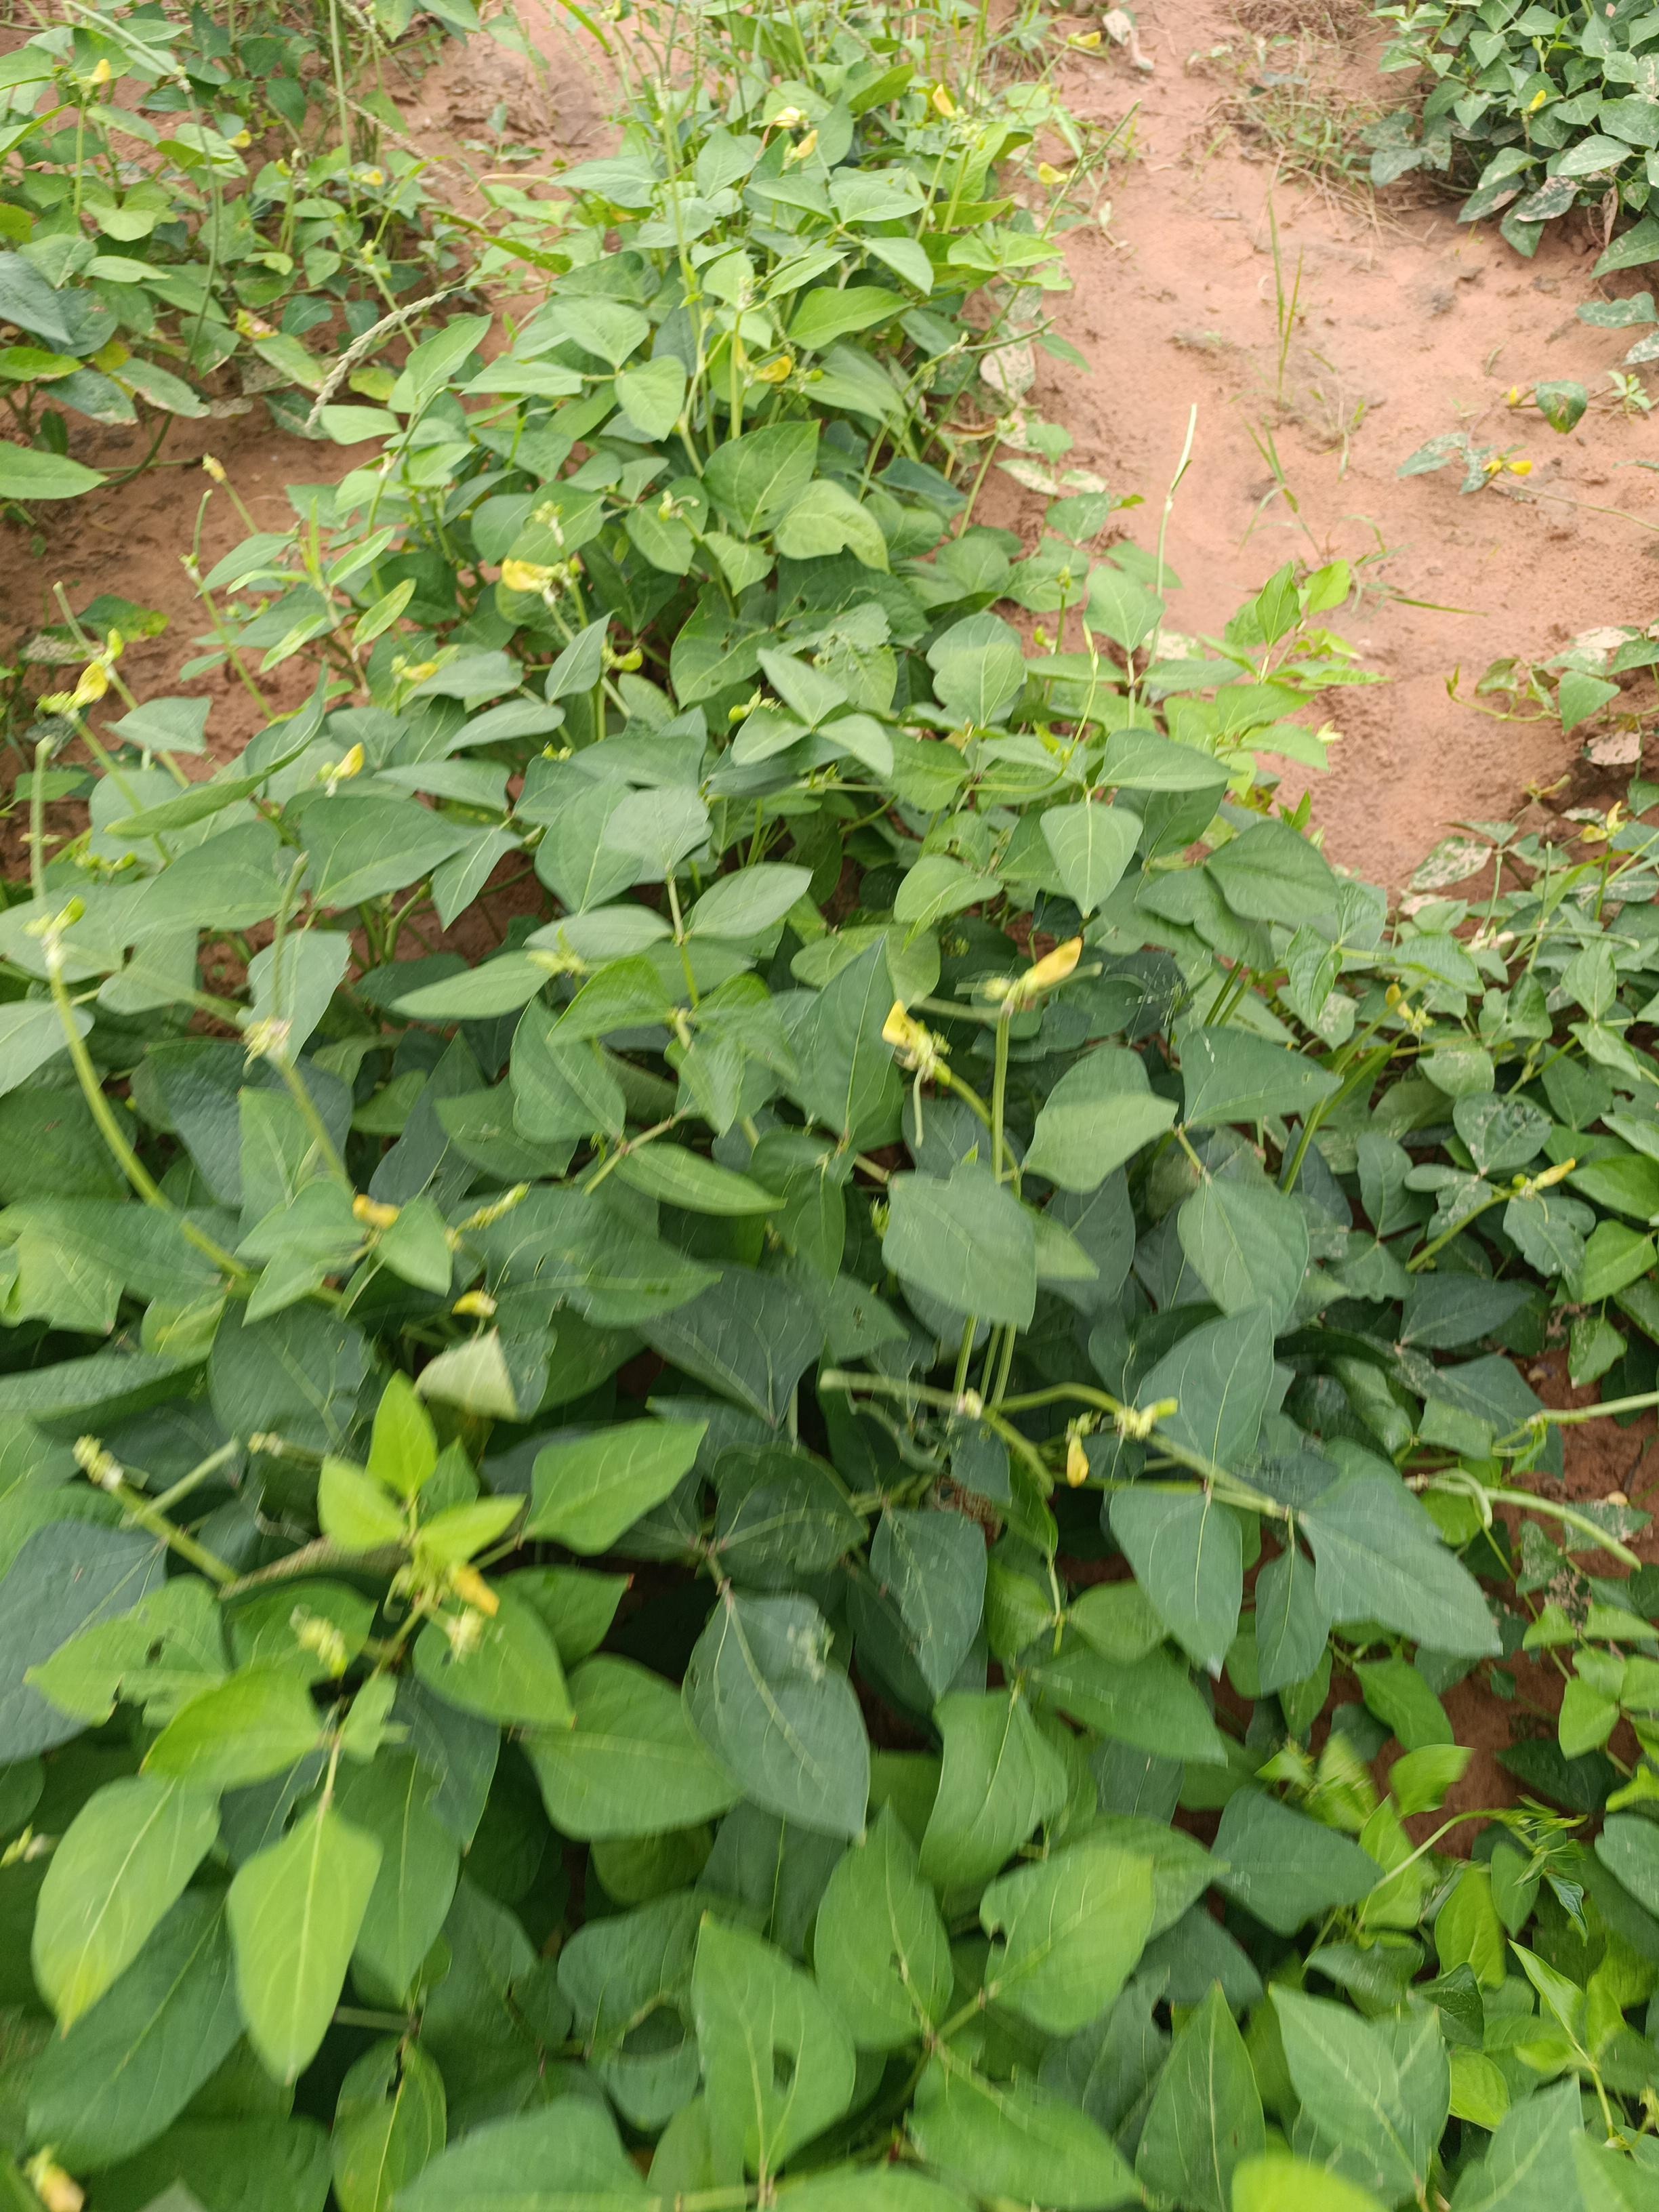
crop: cowpea
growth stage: development pod
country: Nigeria
